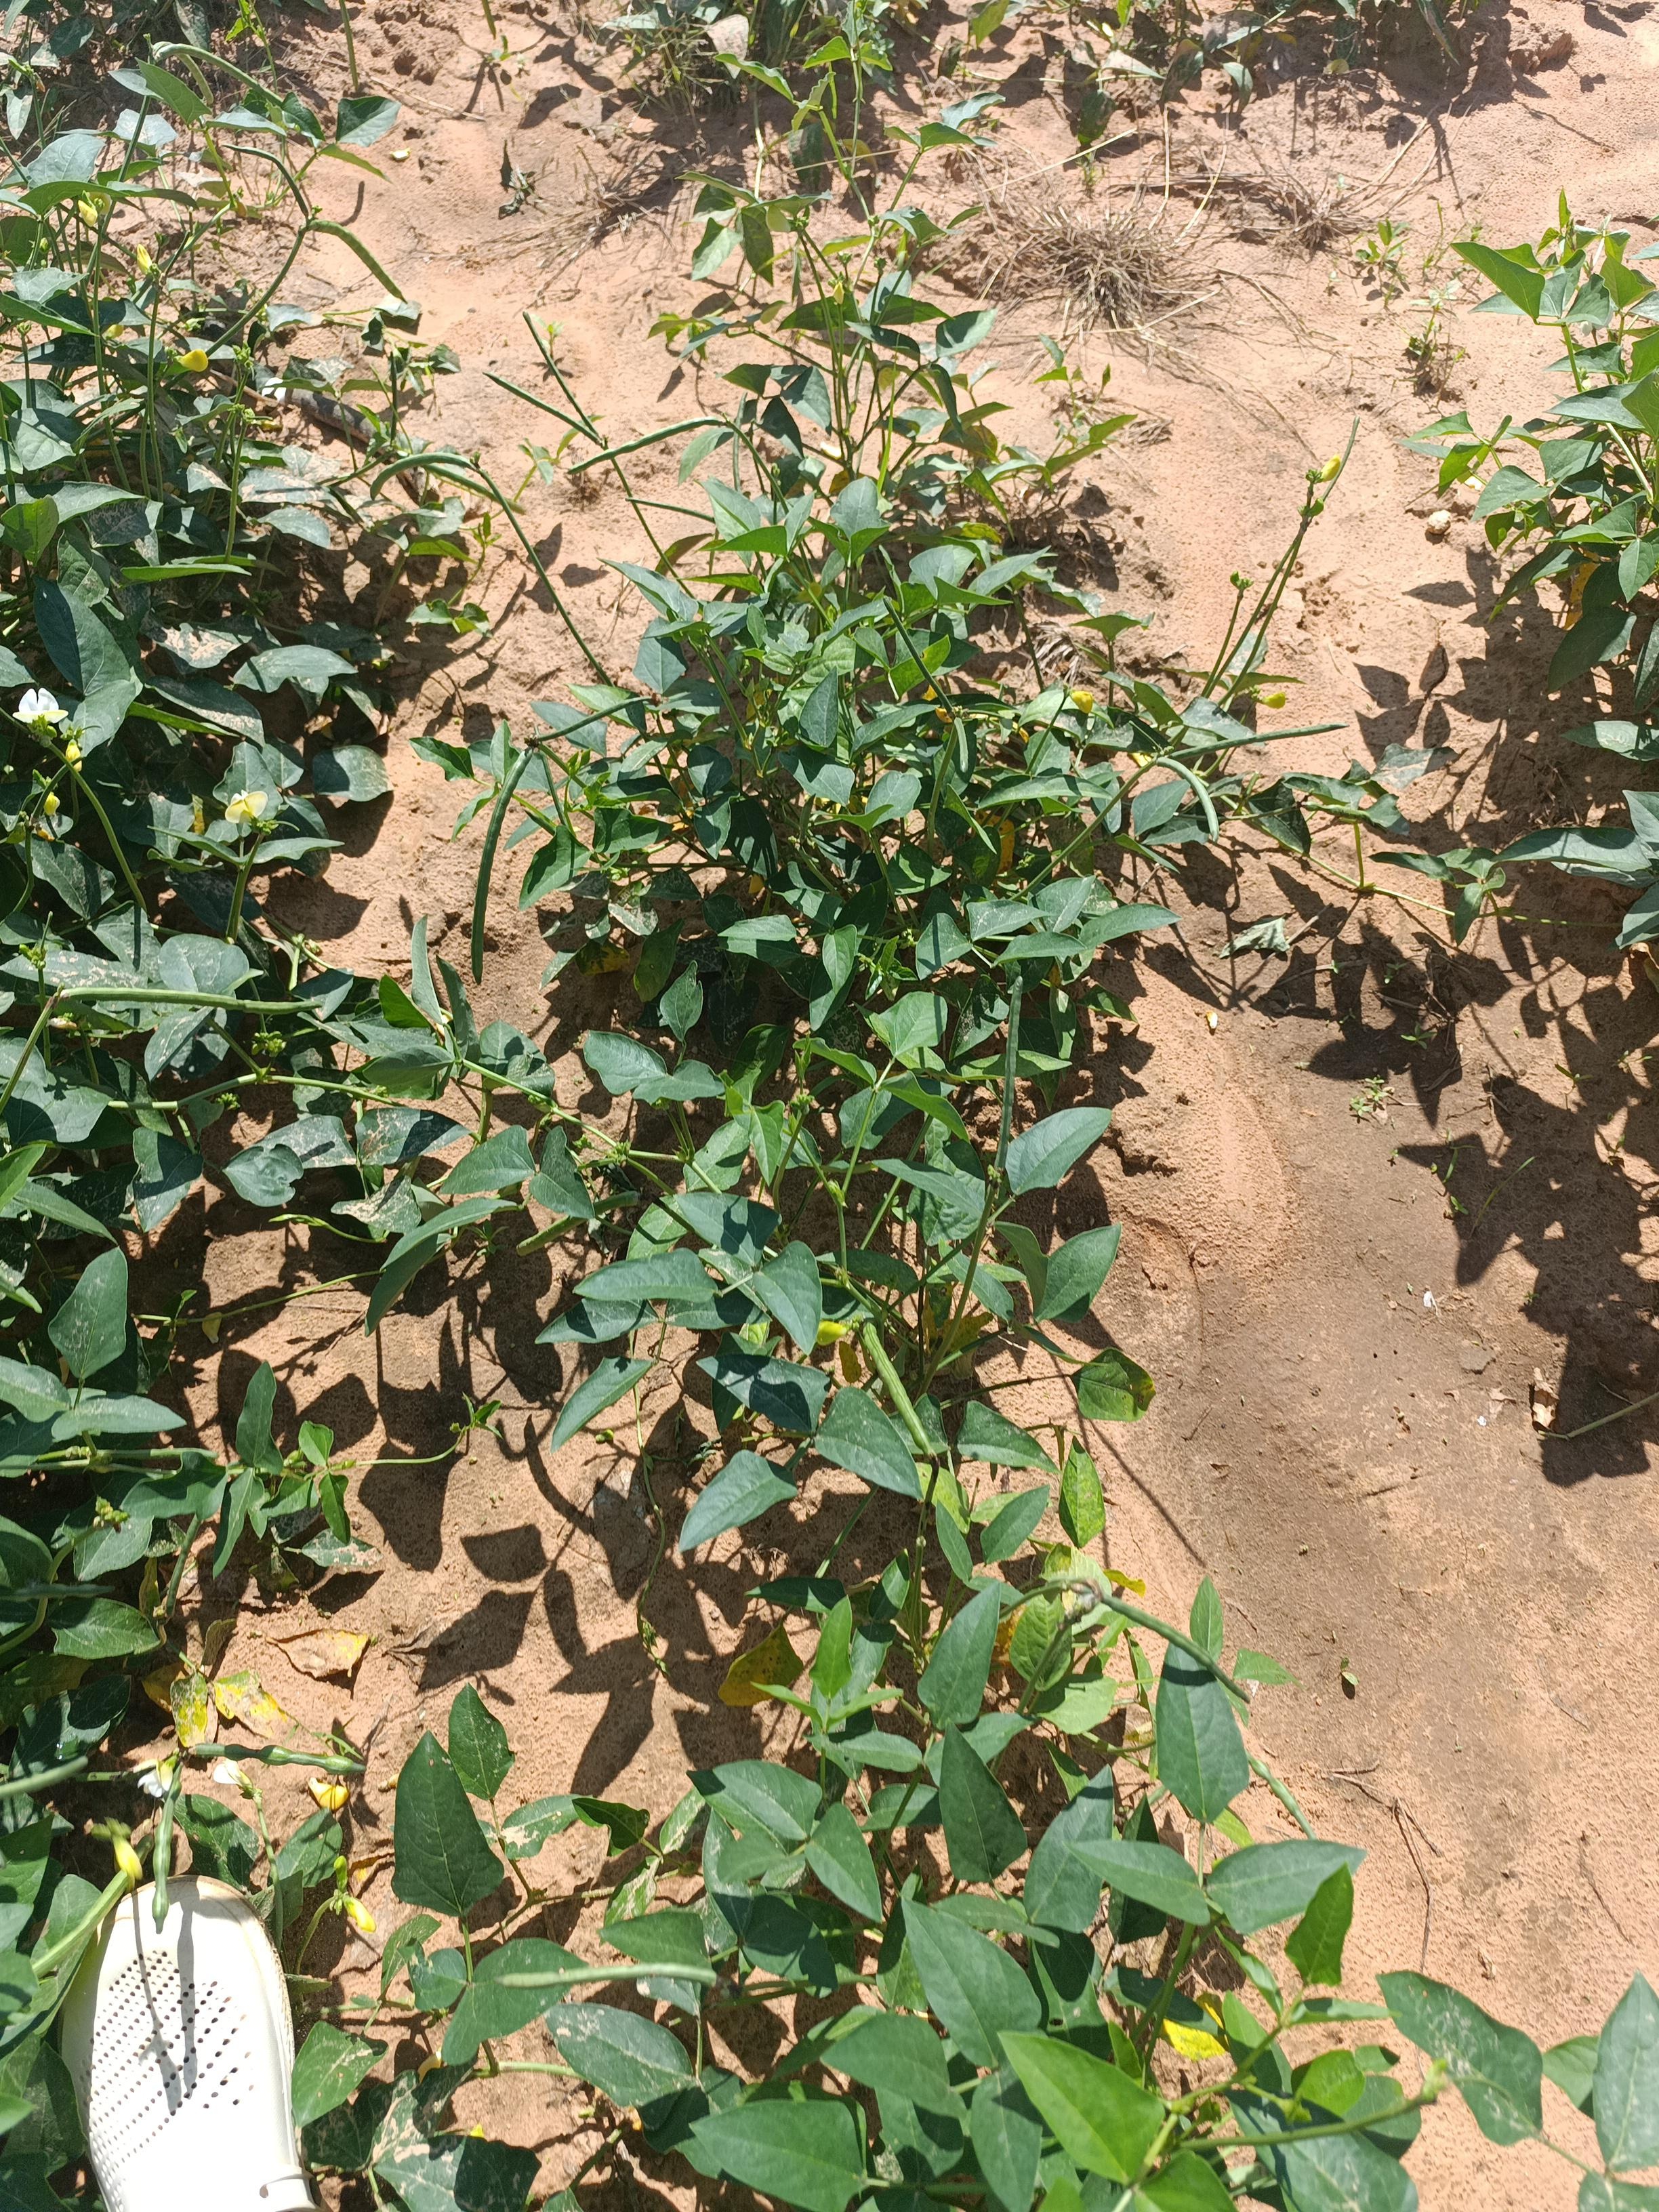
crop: cowpea
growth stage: development pod
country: Nigeria
